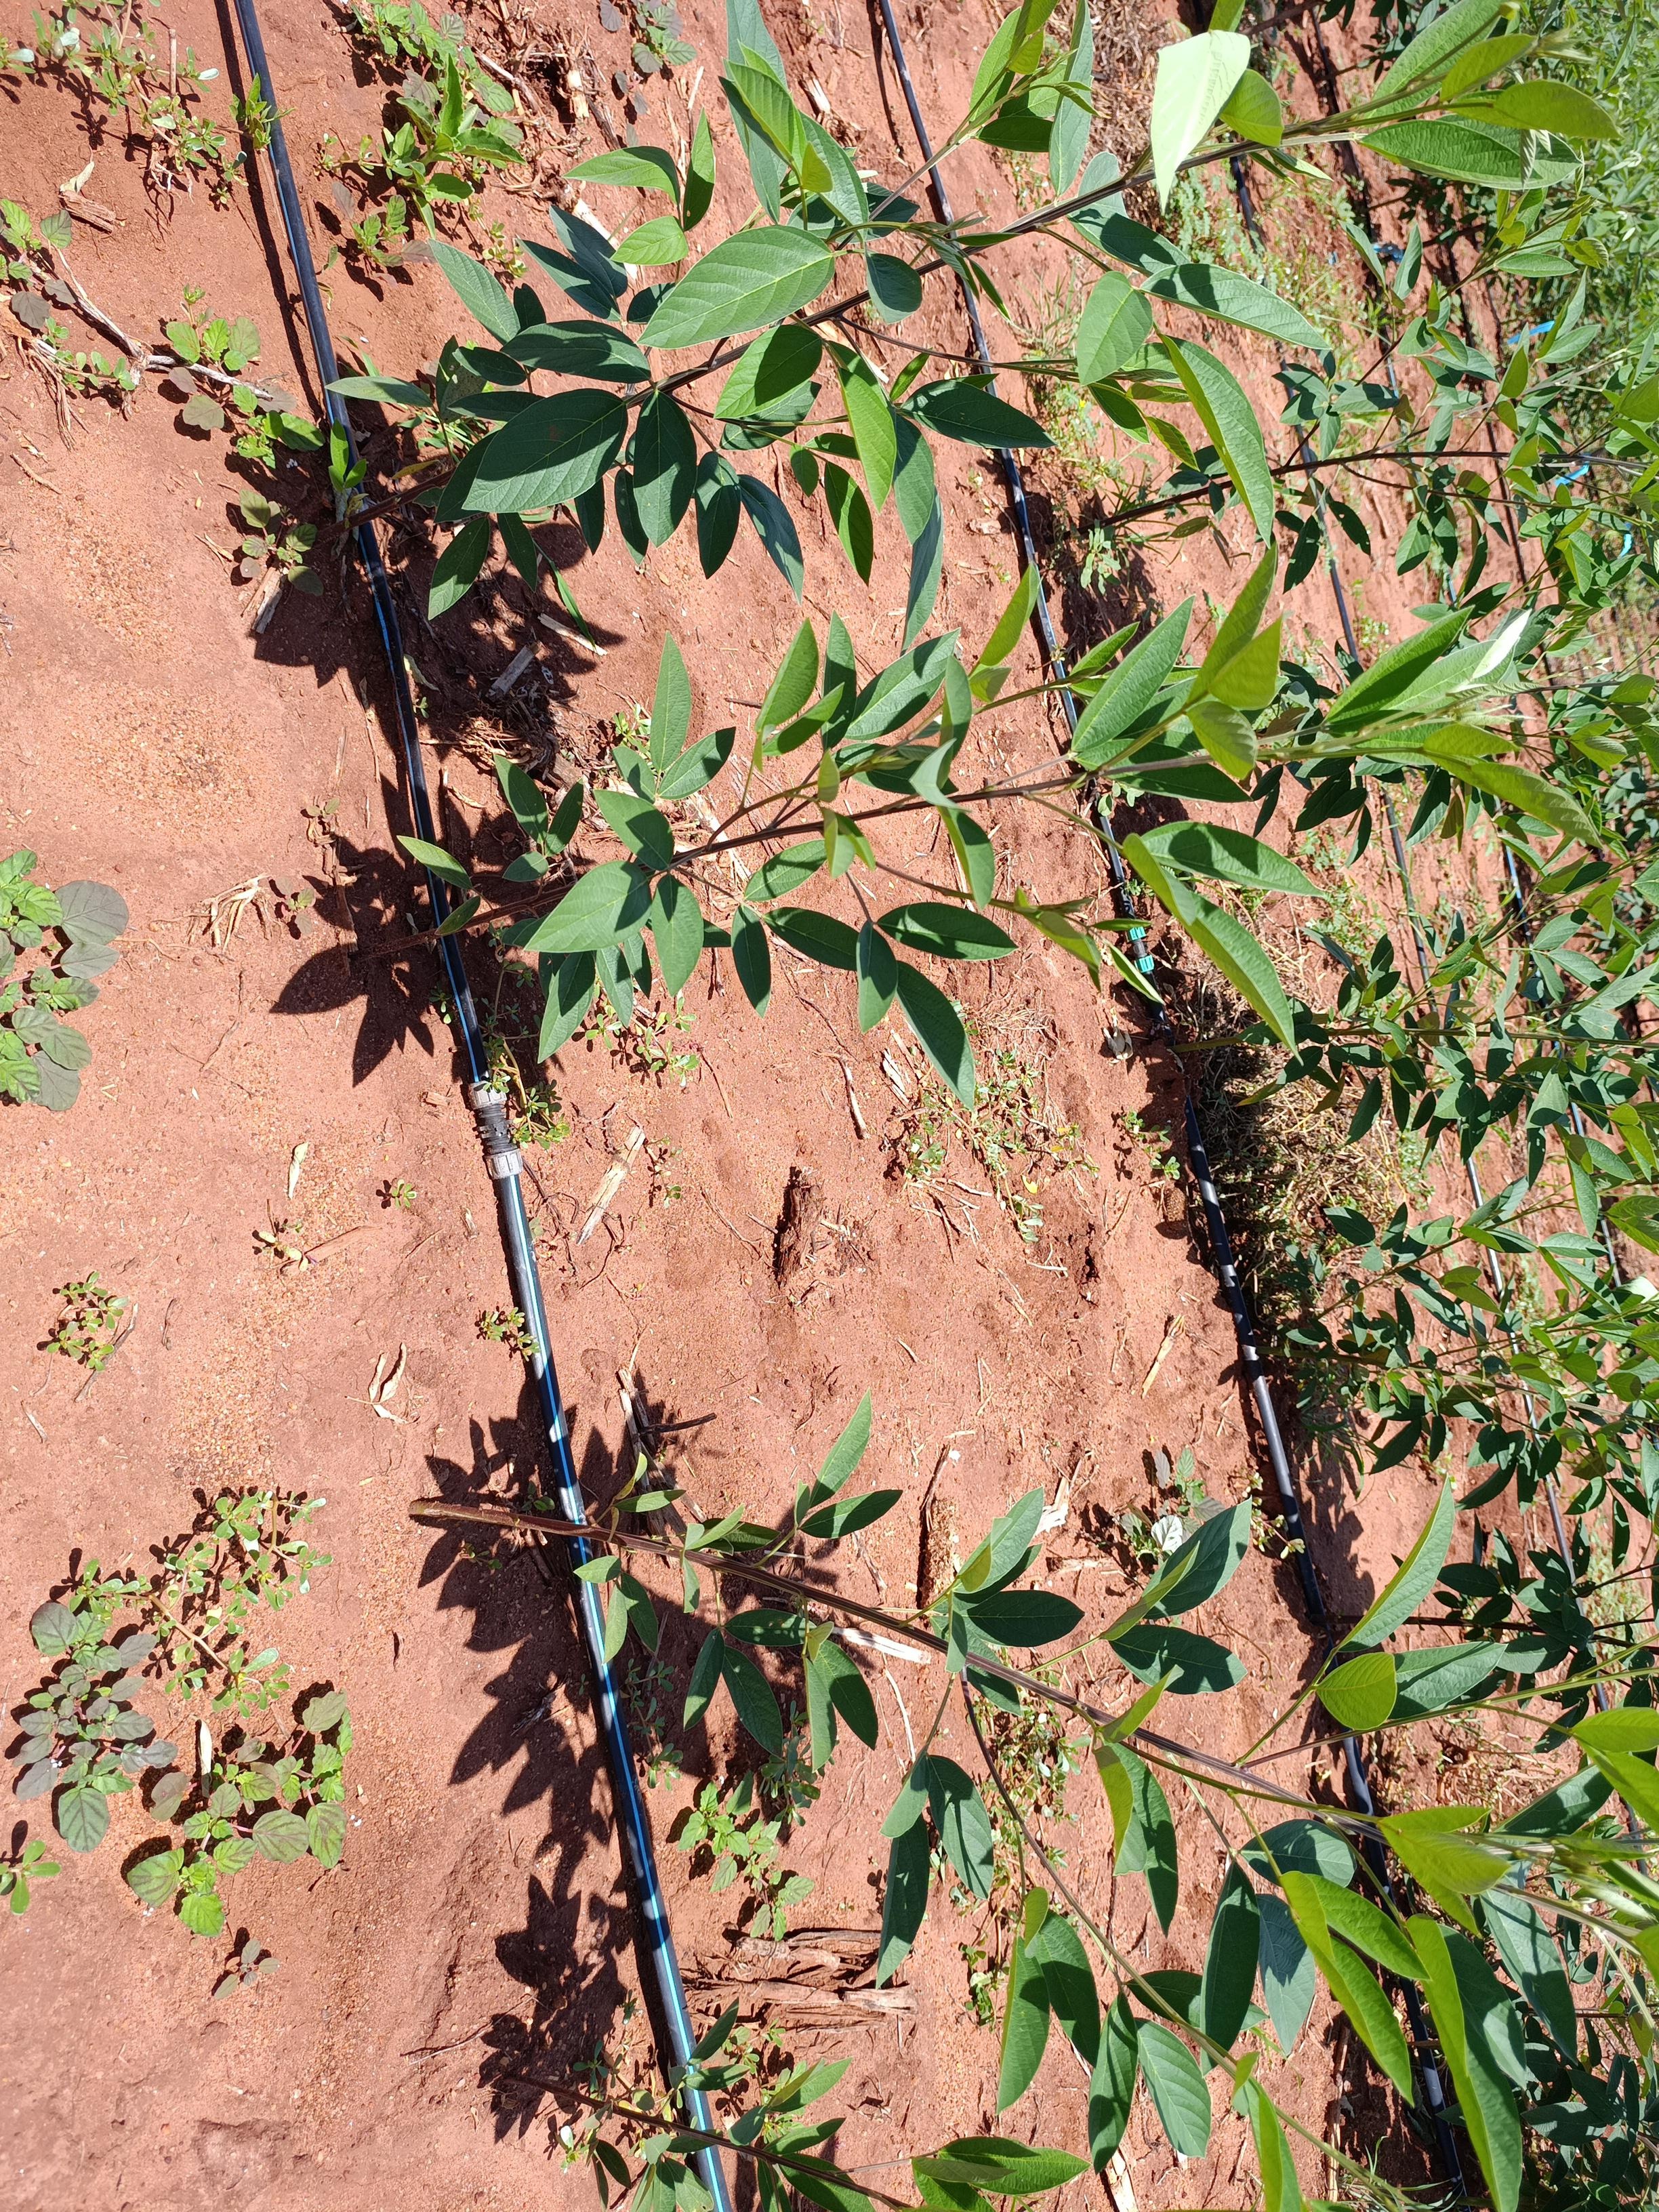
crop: pigeonpea
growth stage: vegetative
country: Kenya
